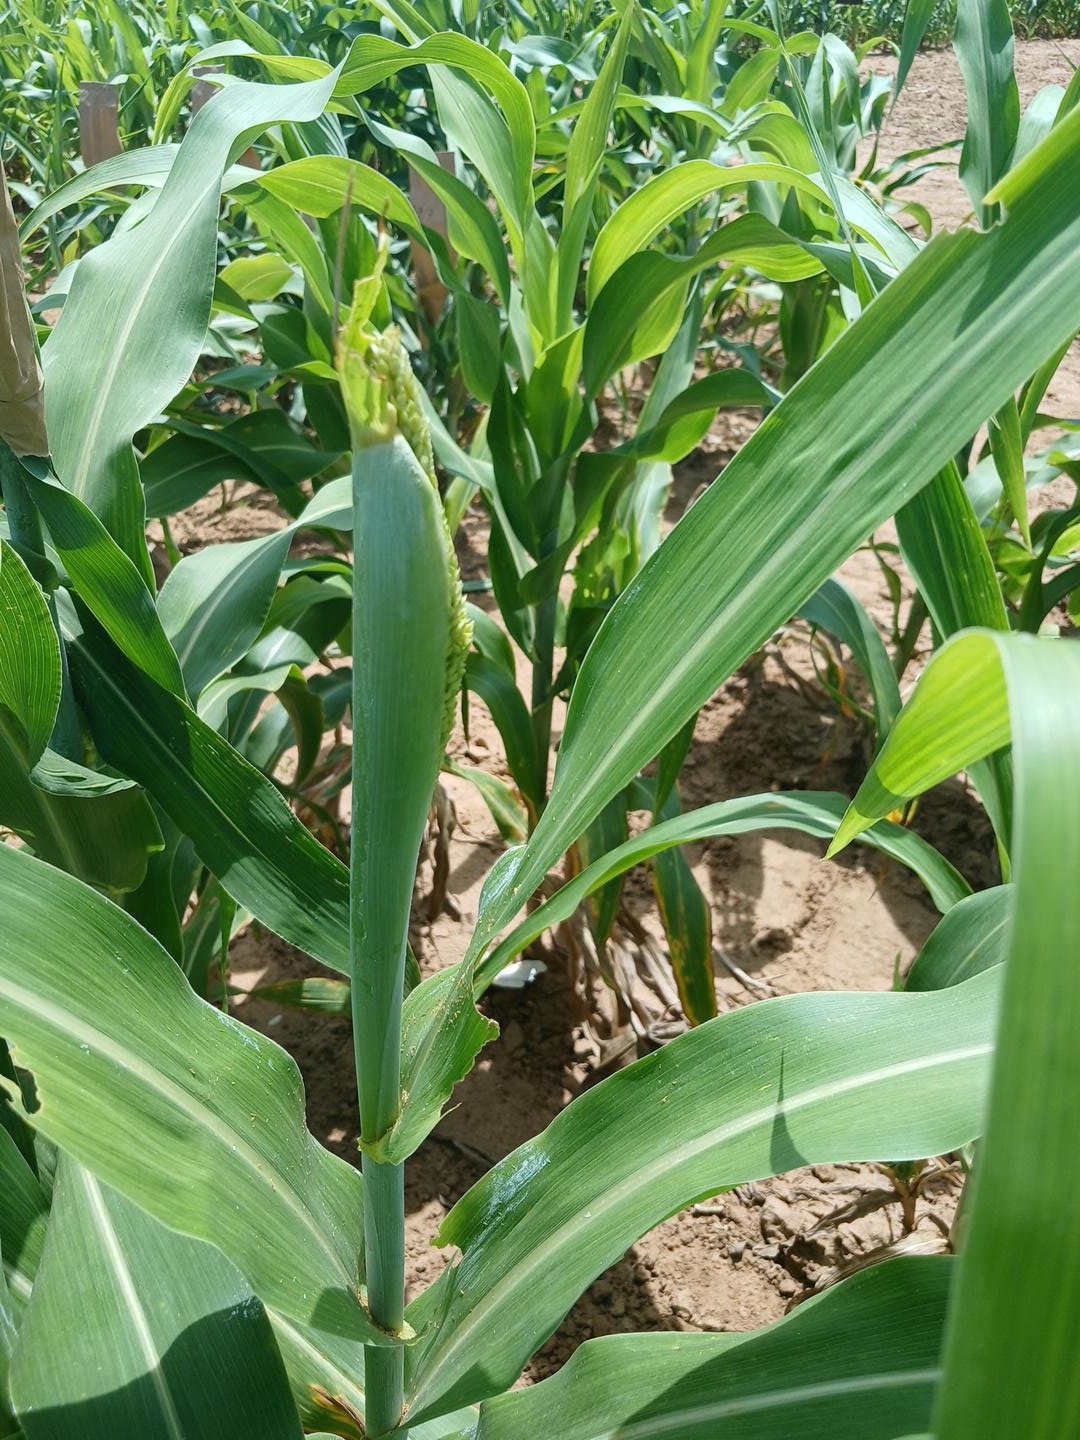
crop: sorghum
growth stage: heading tuber
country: Senegal
